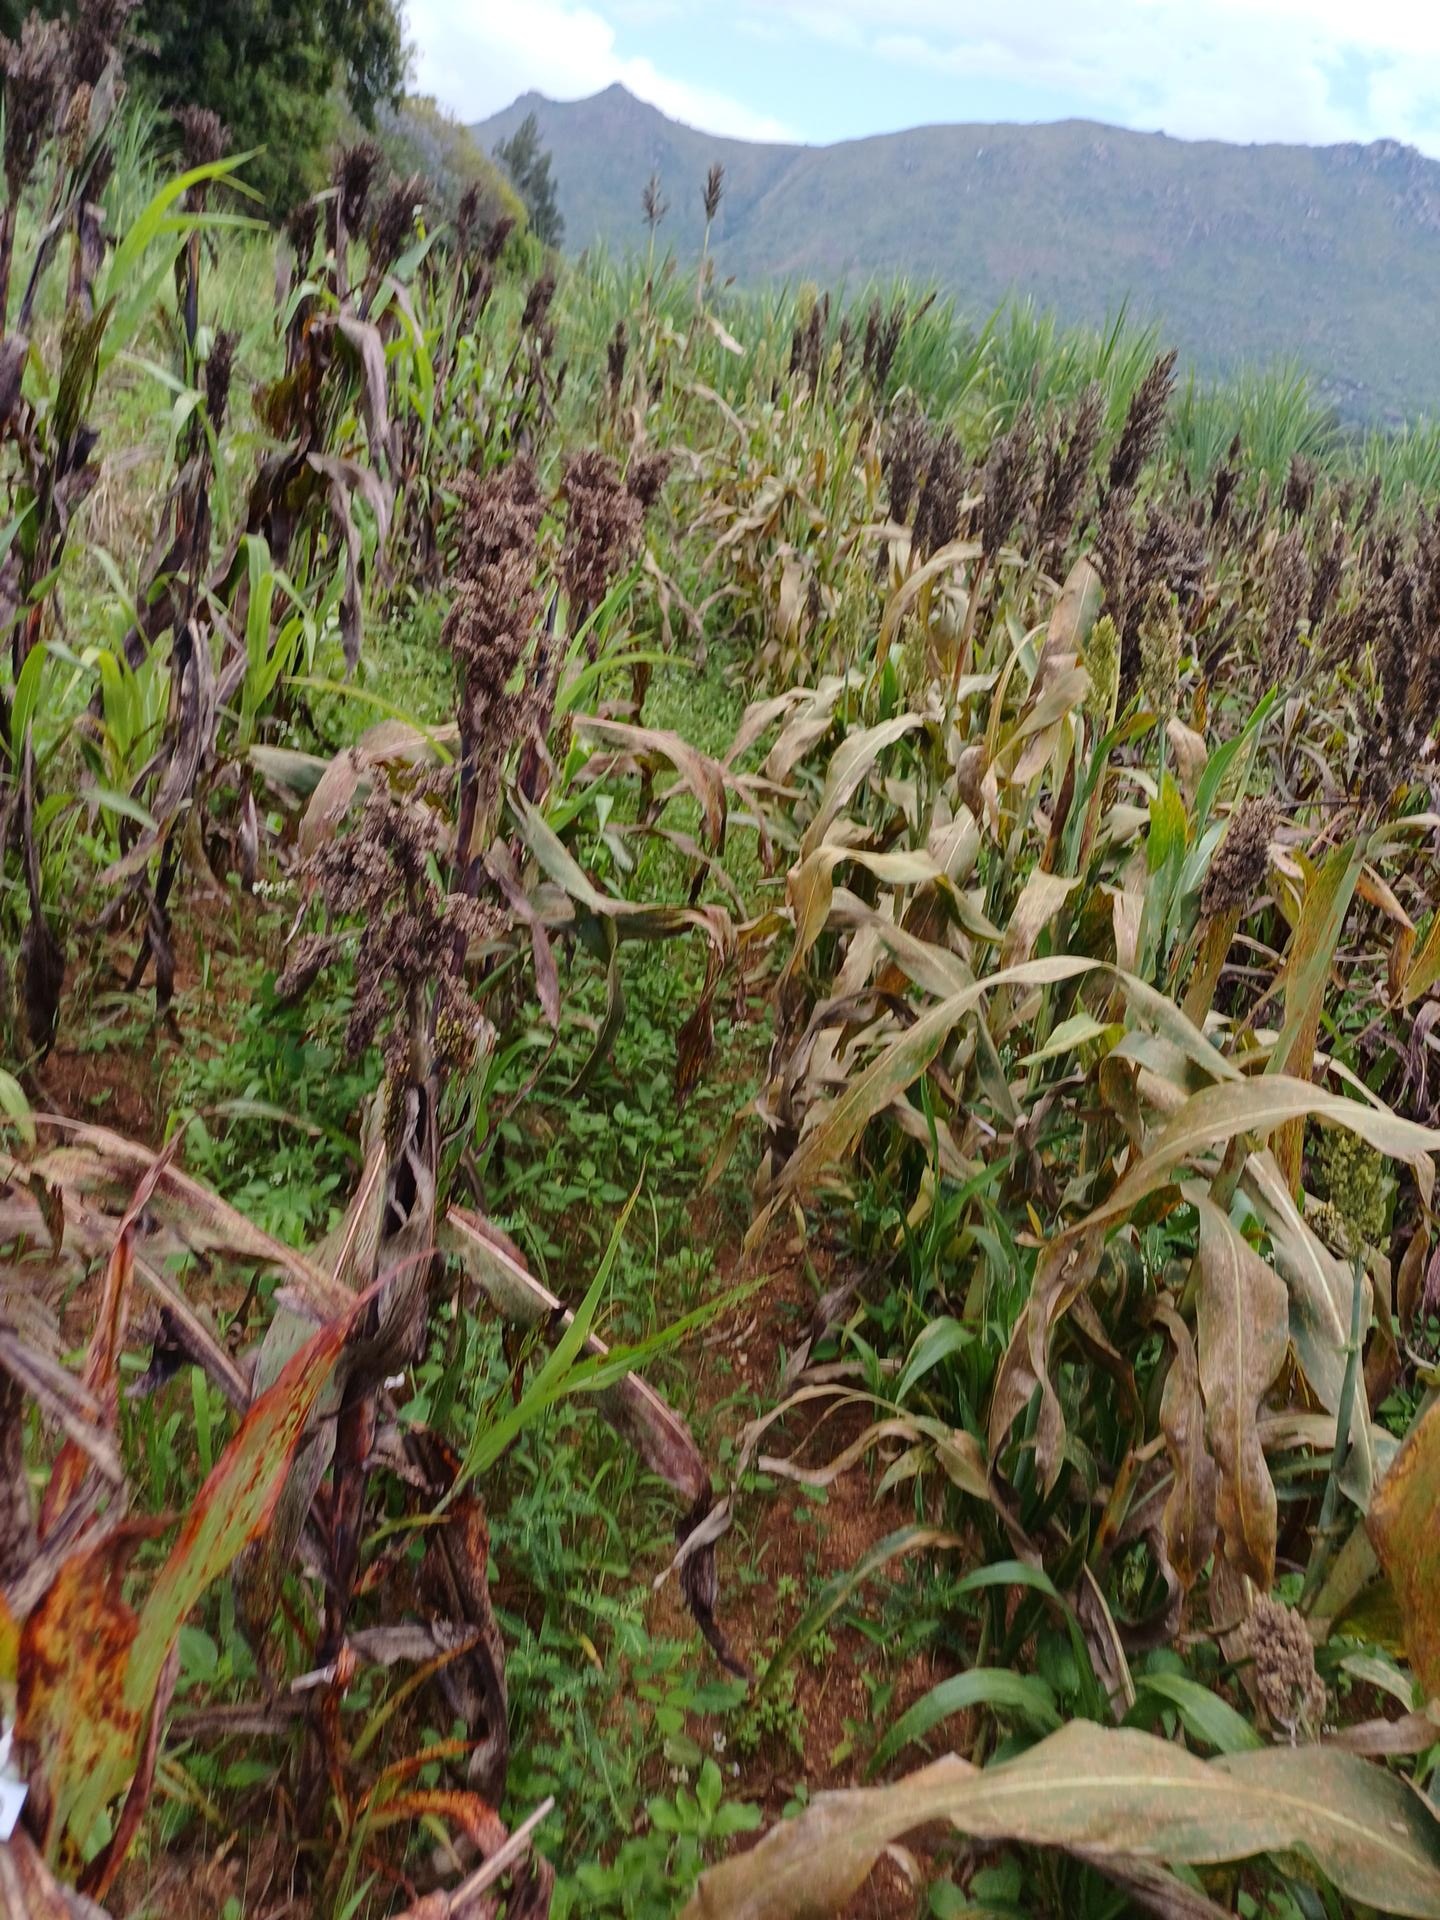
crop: sorghum
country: Kenya
